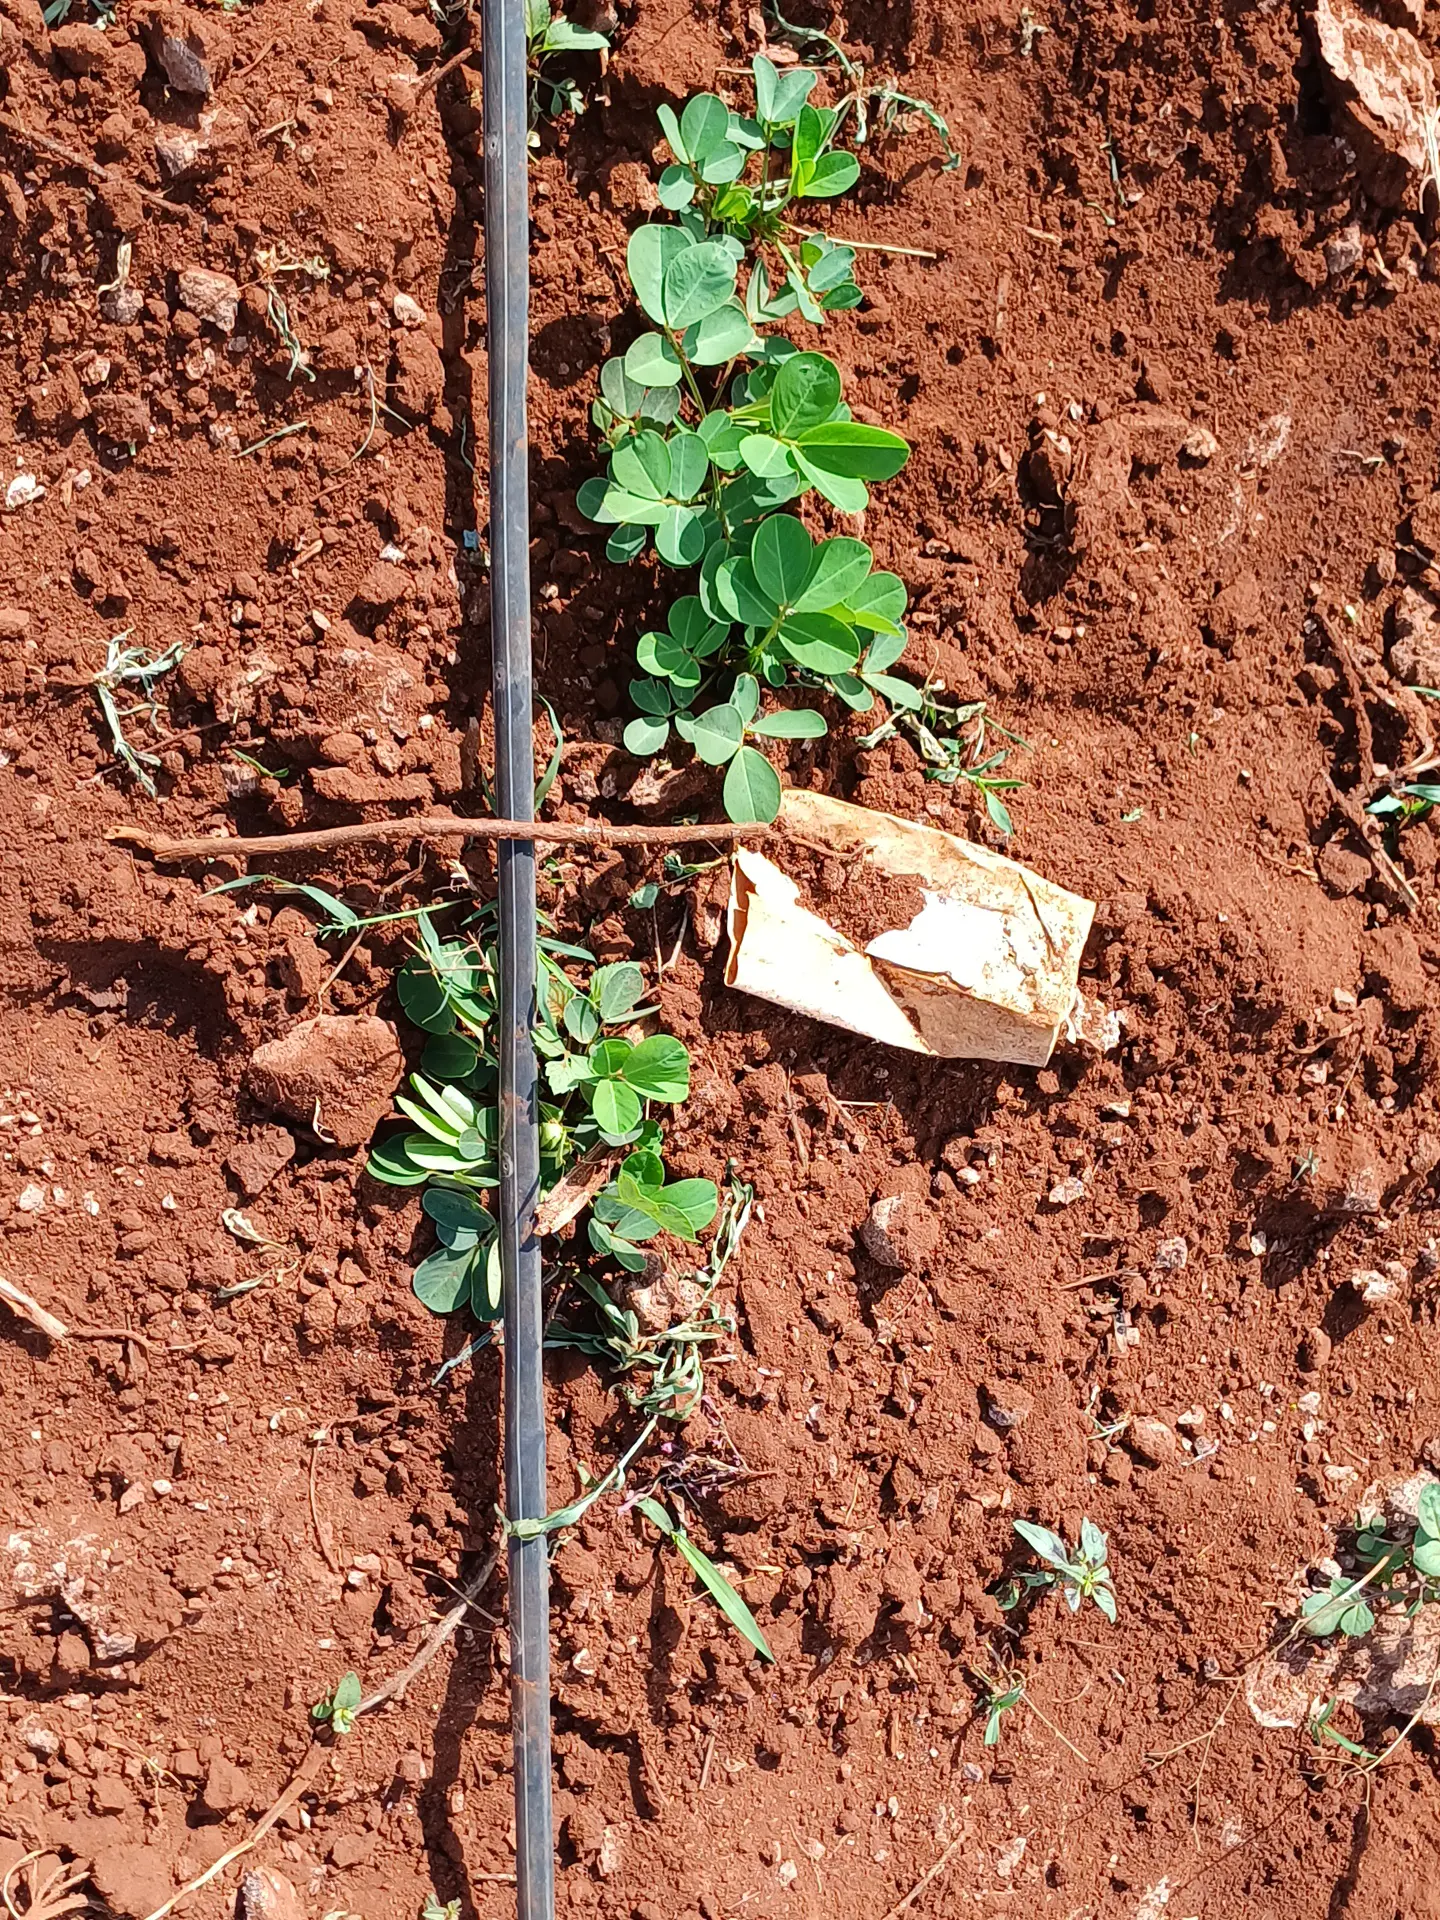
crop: groundnut
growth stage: vegetative
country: Kenya
